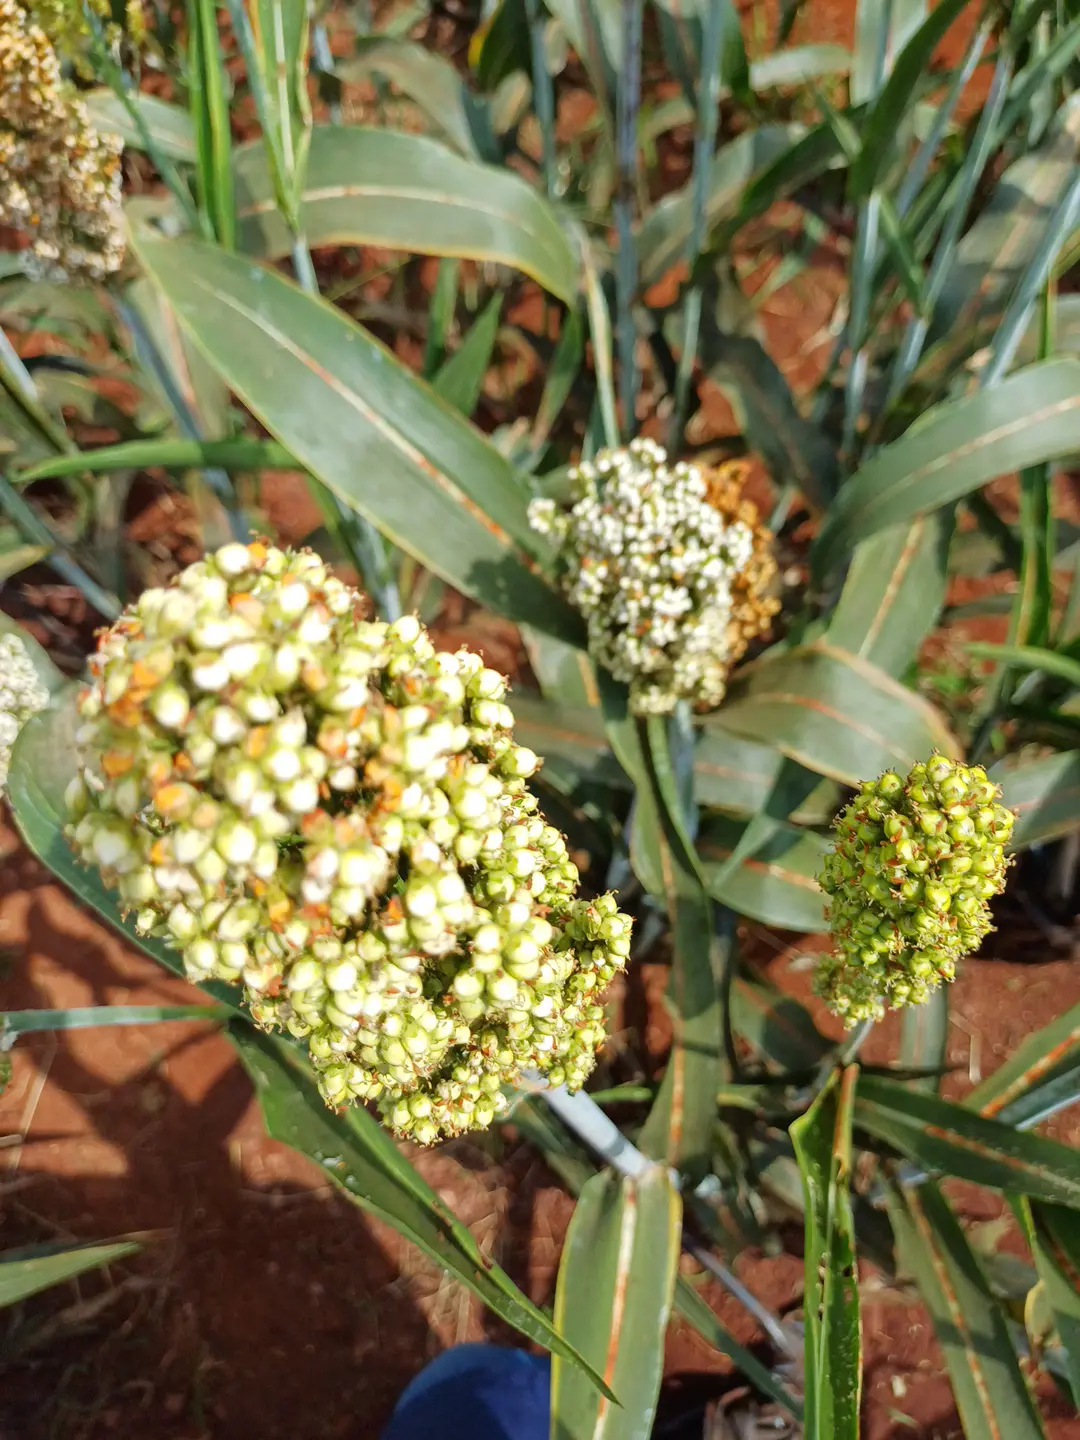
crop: sorghum
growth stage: filling grain
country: Kenya
